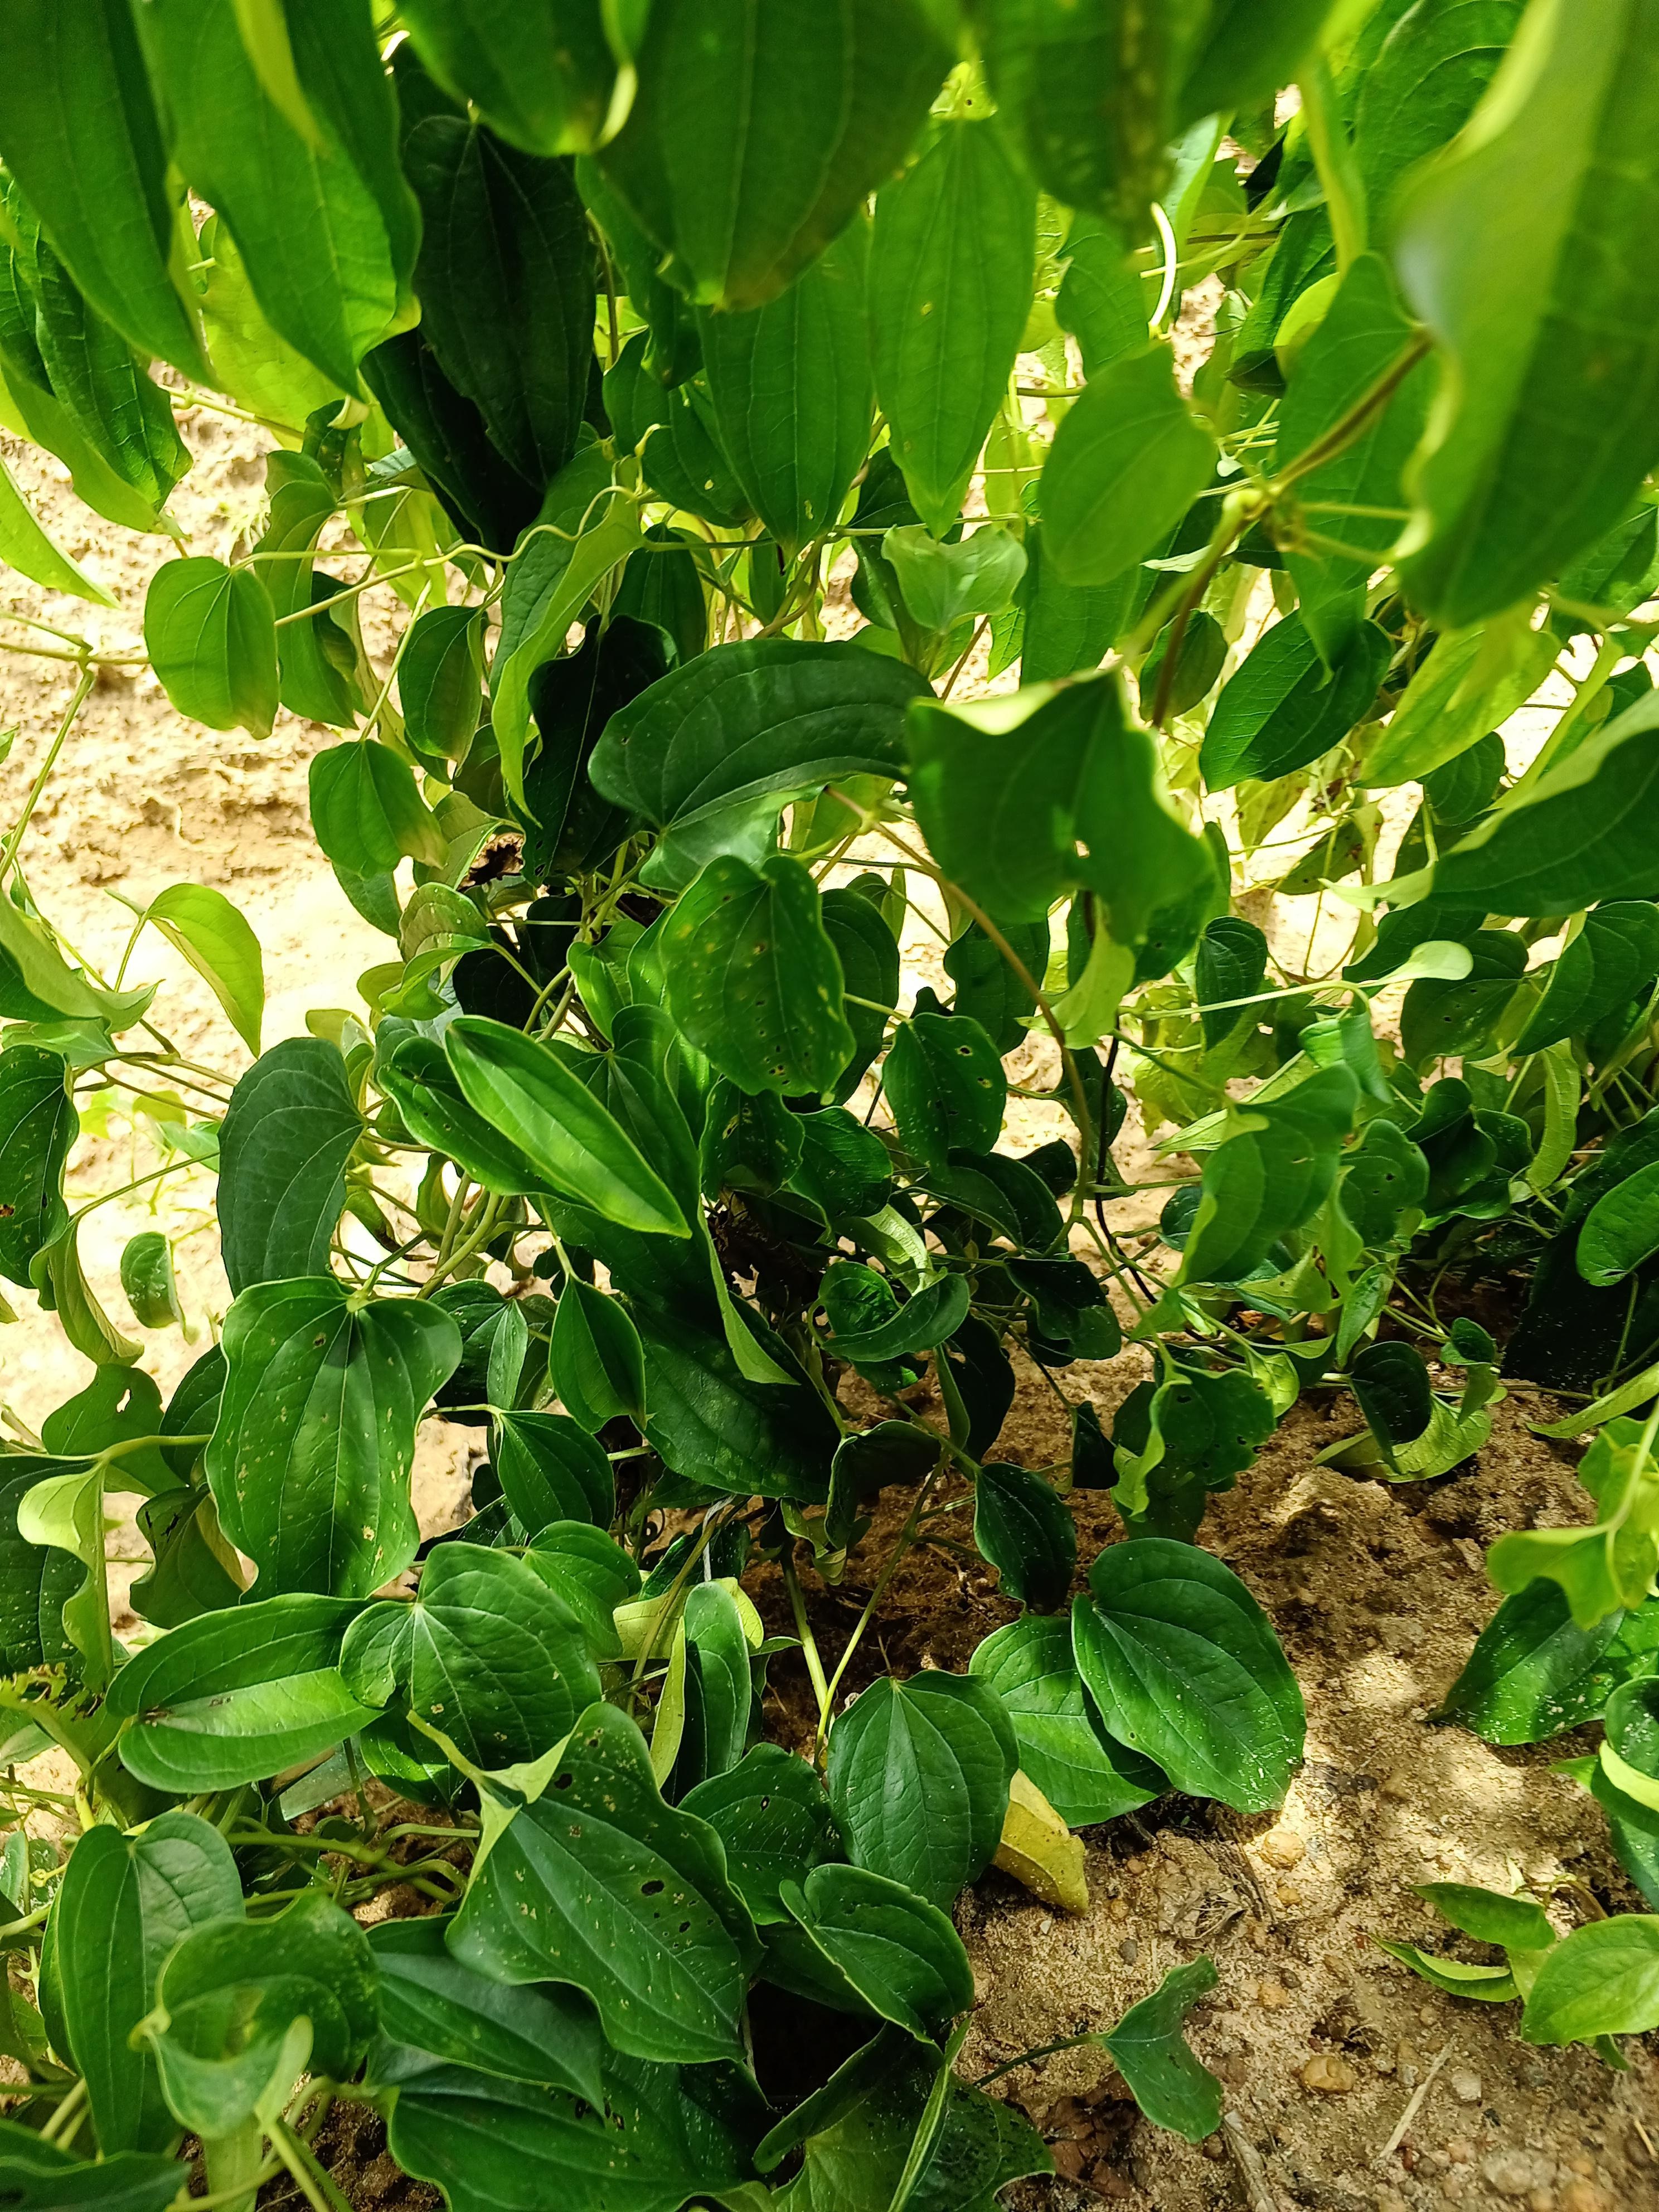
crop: yam
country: Nigeria
